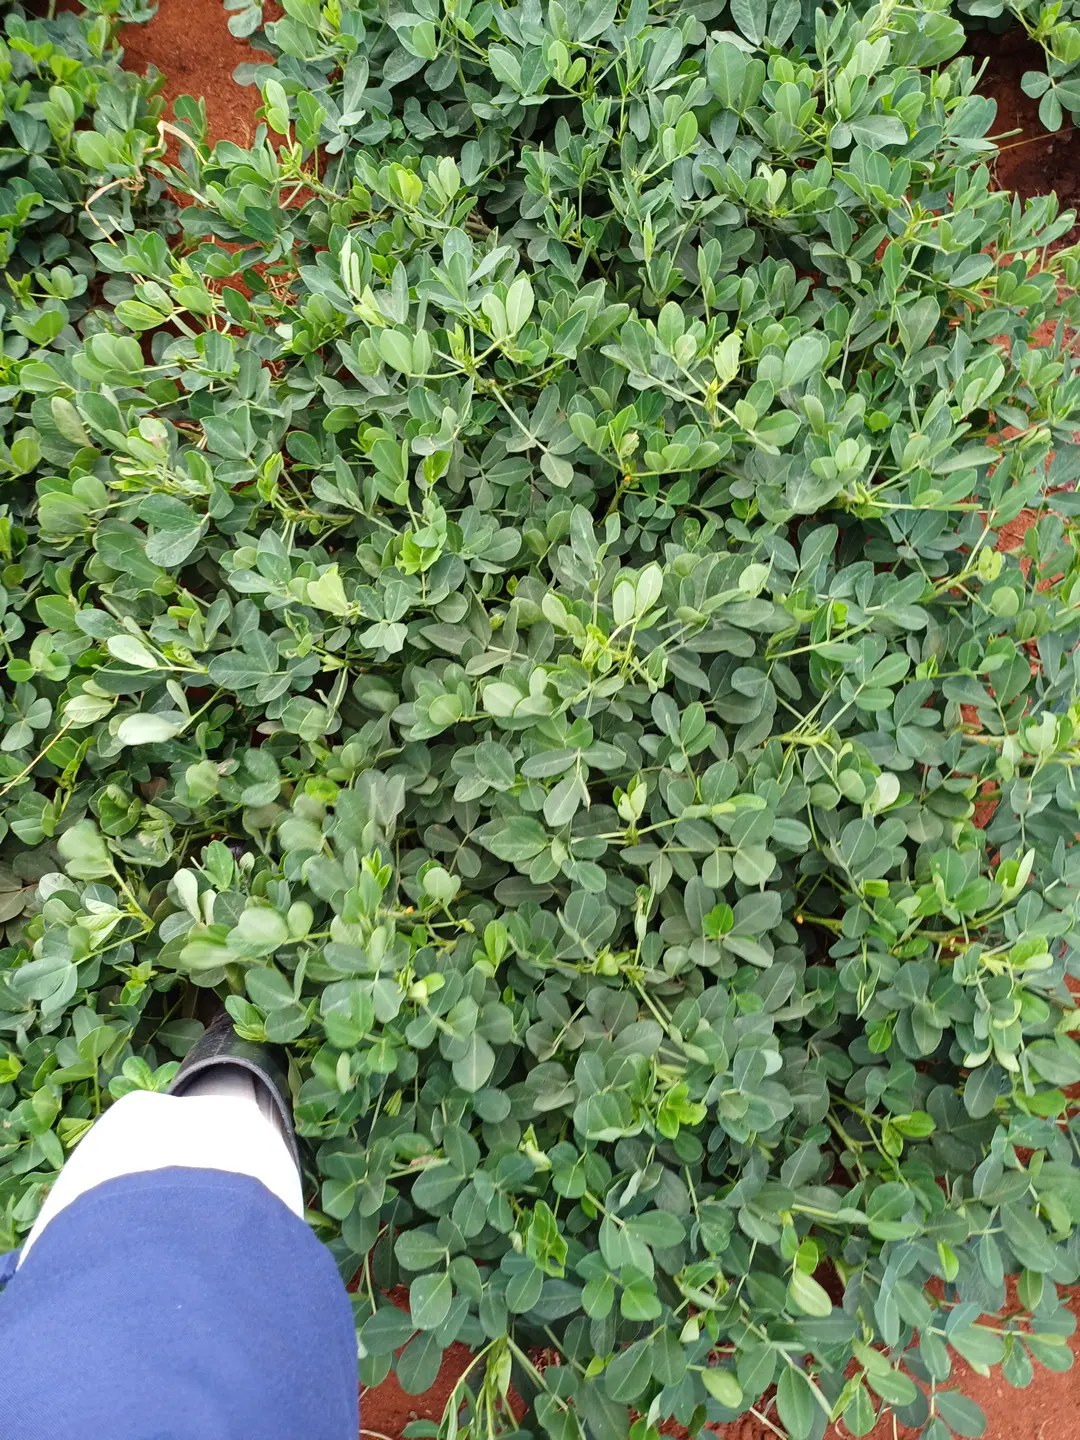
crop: groundnut
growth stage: pegging
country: Kenya
